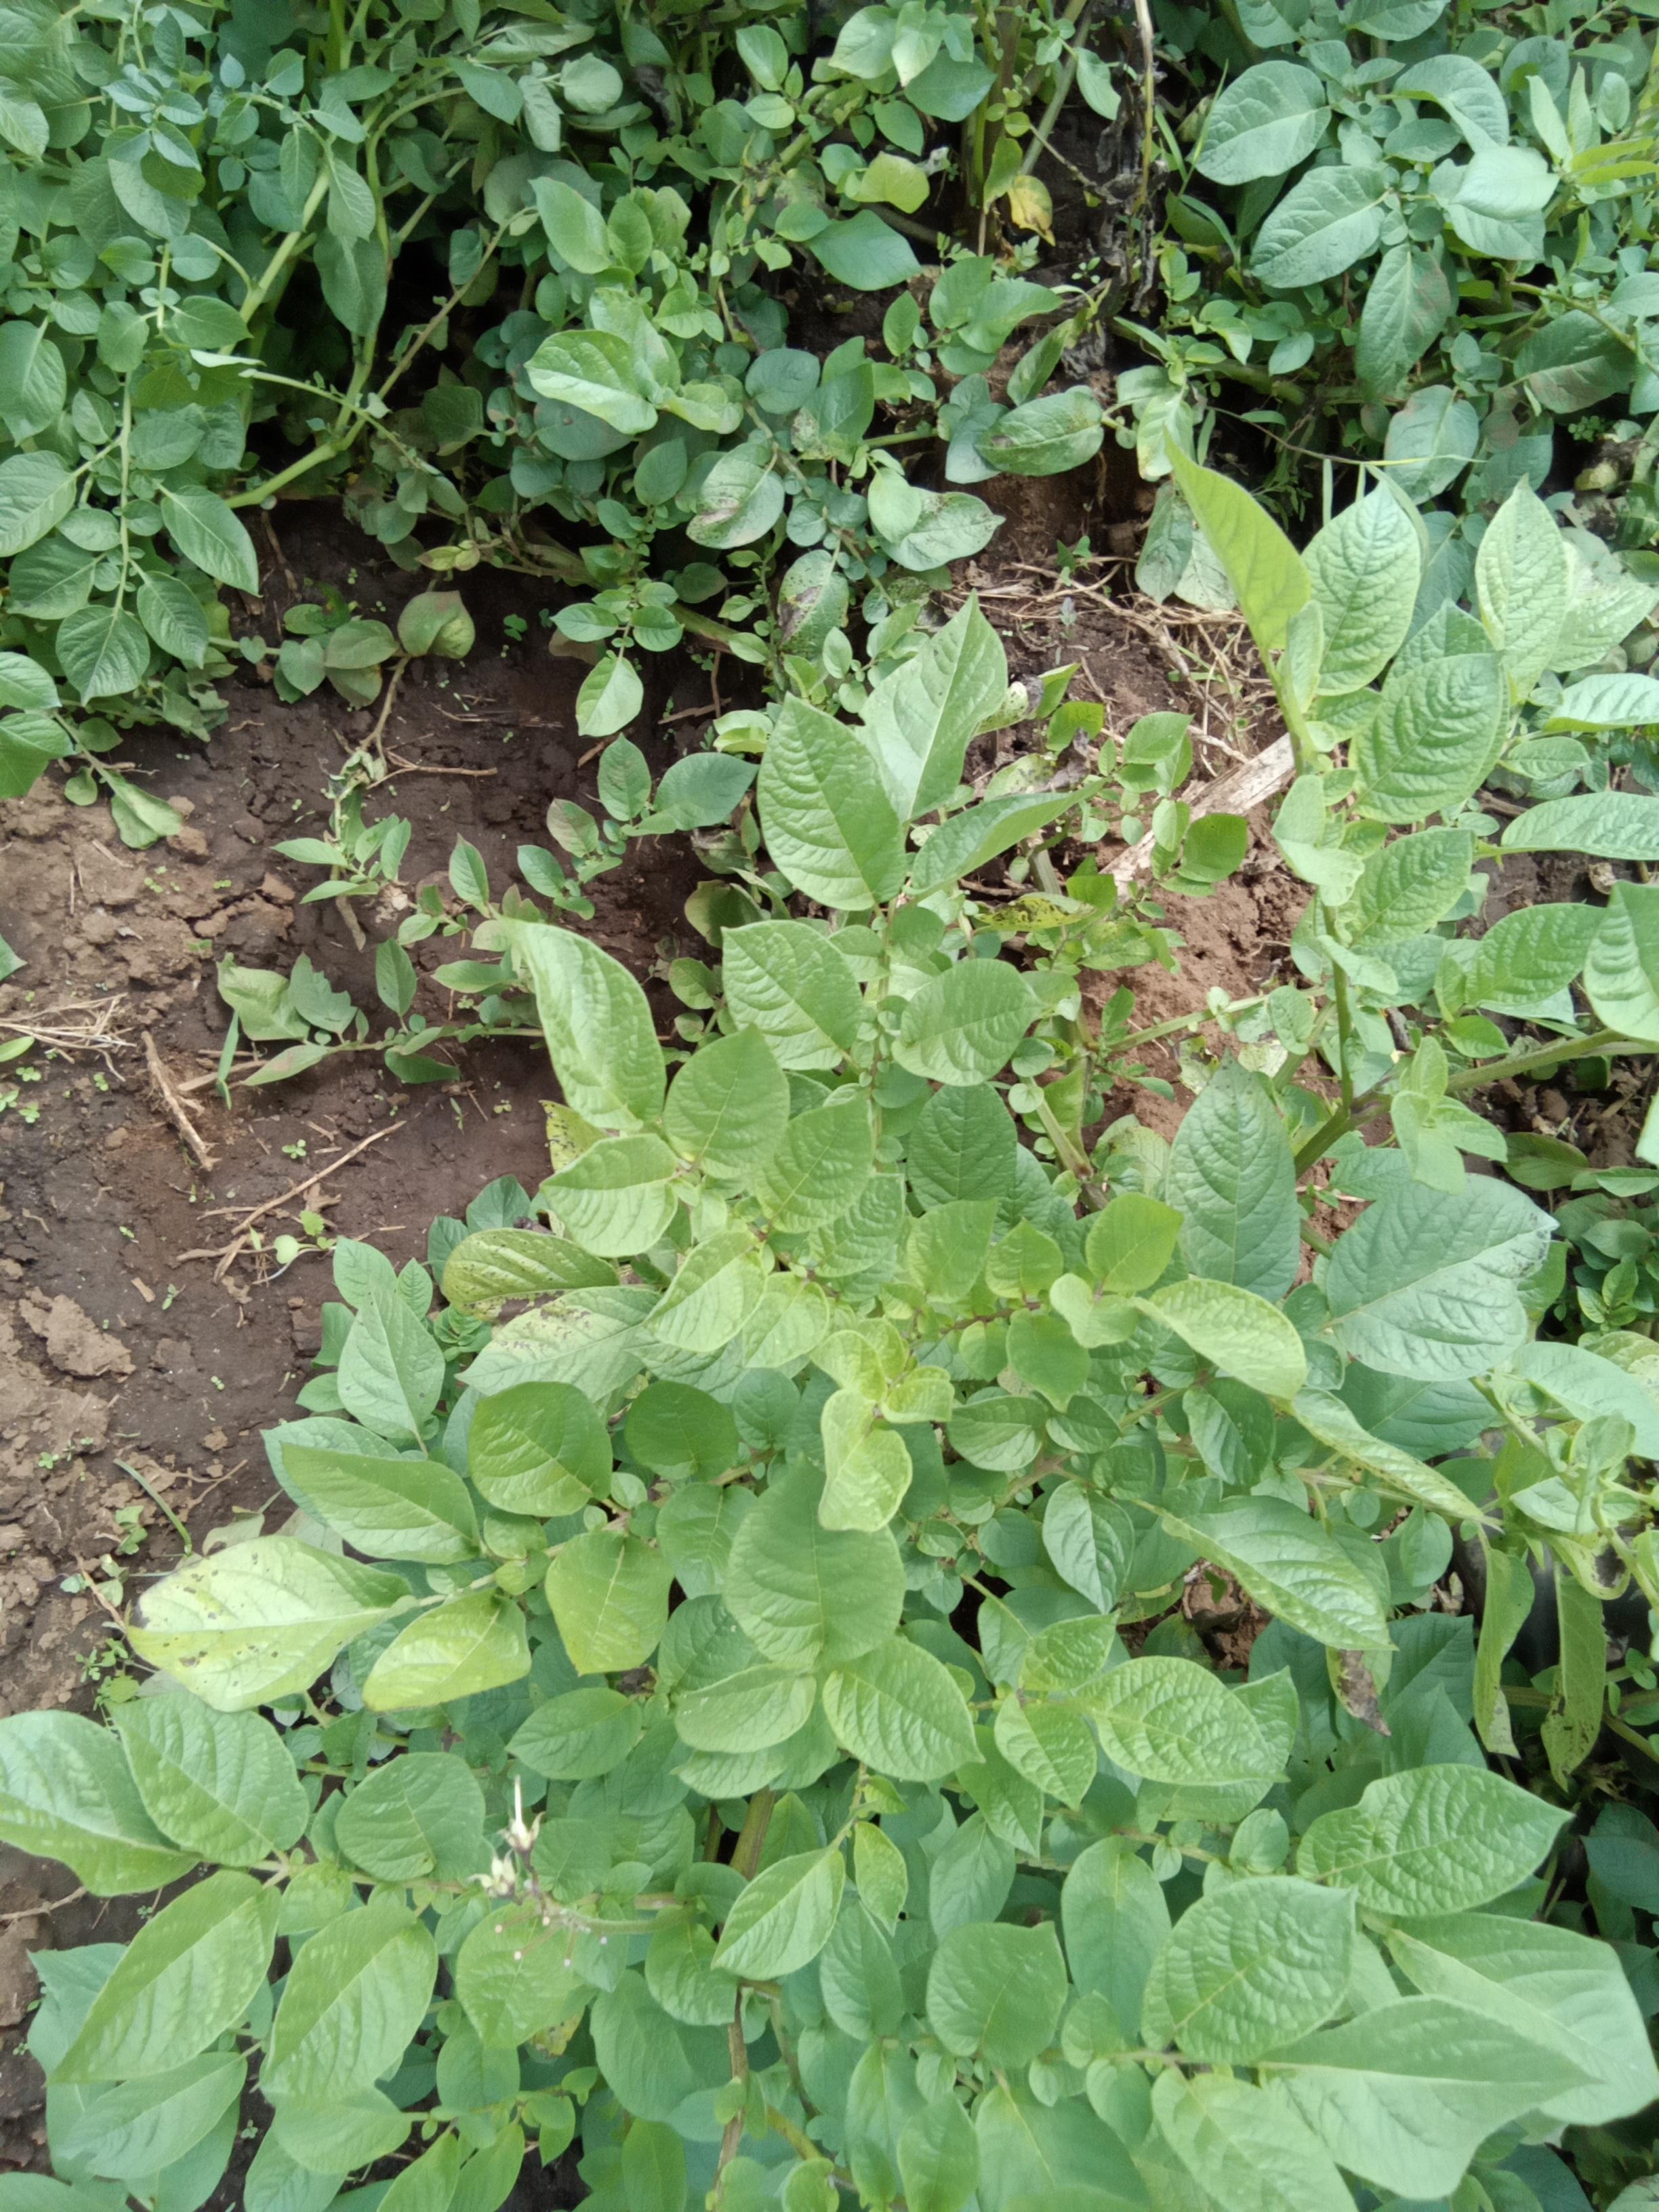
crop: potato
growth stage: flowering
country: Kenya
